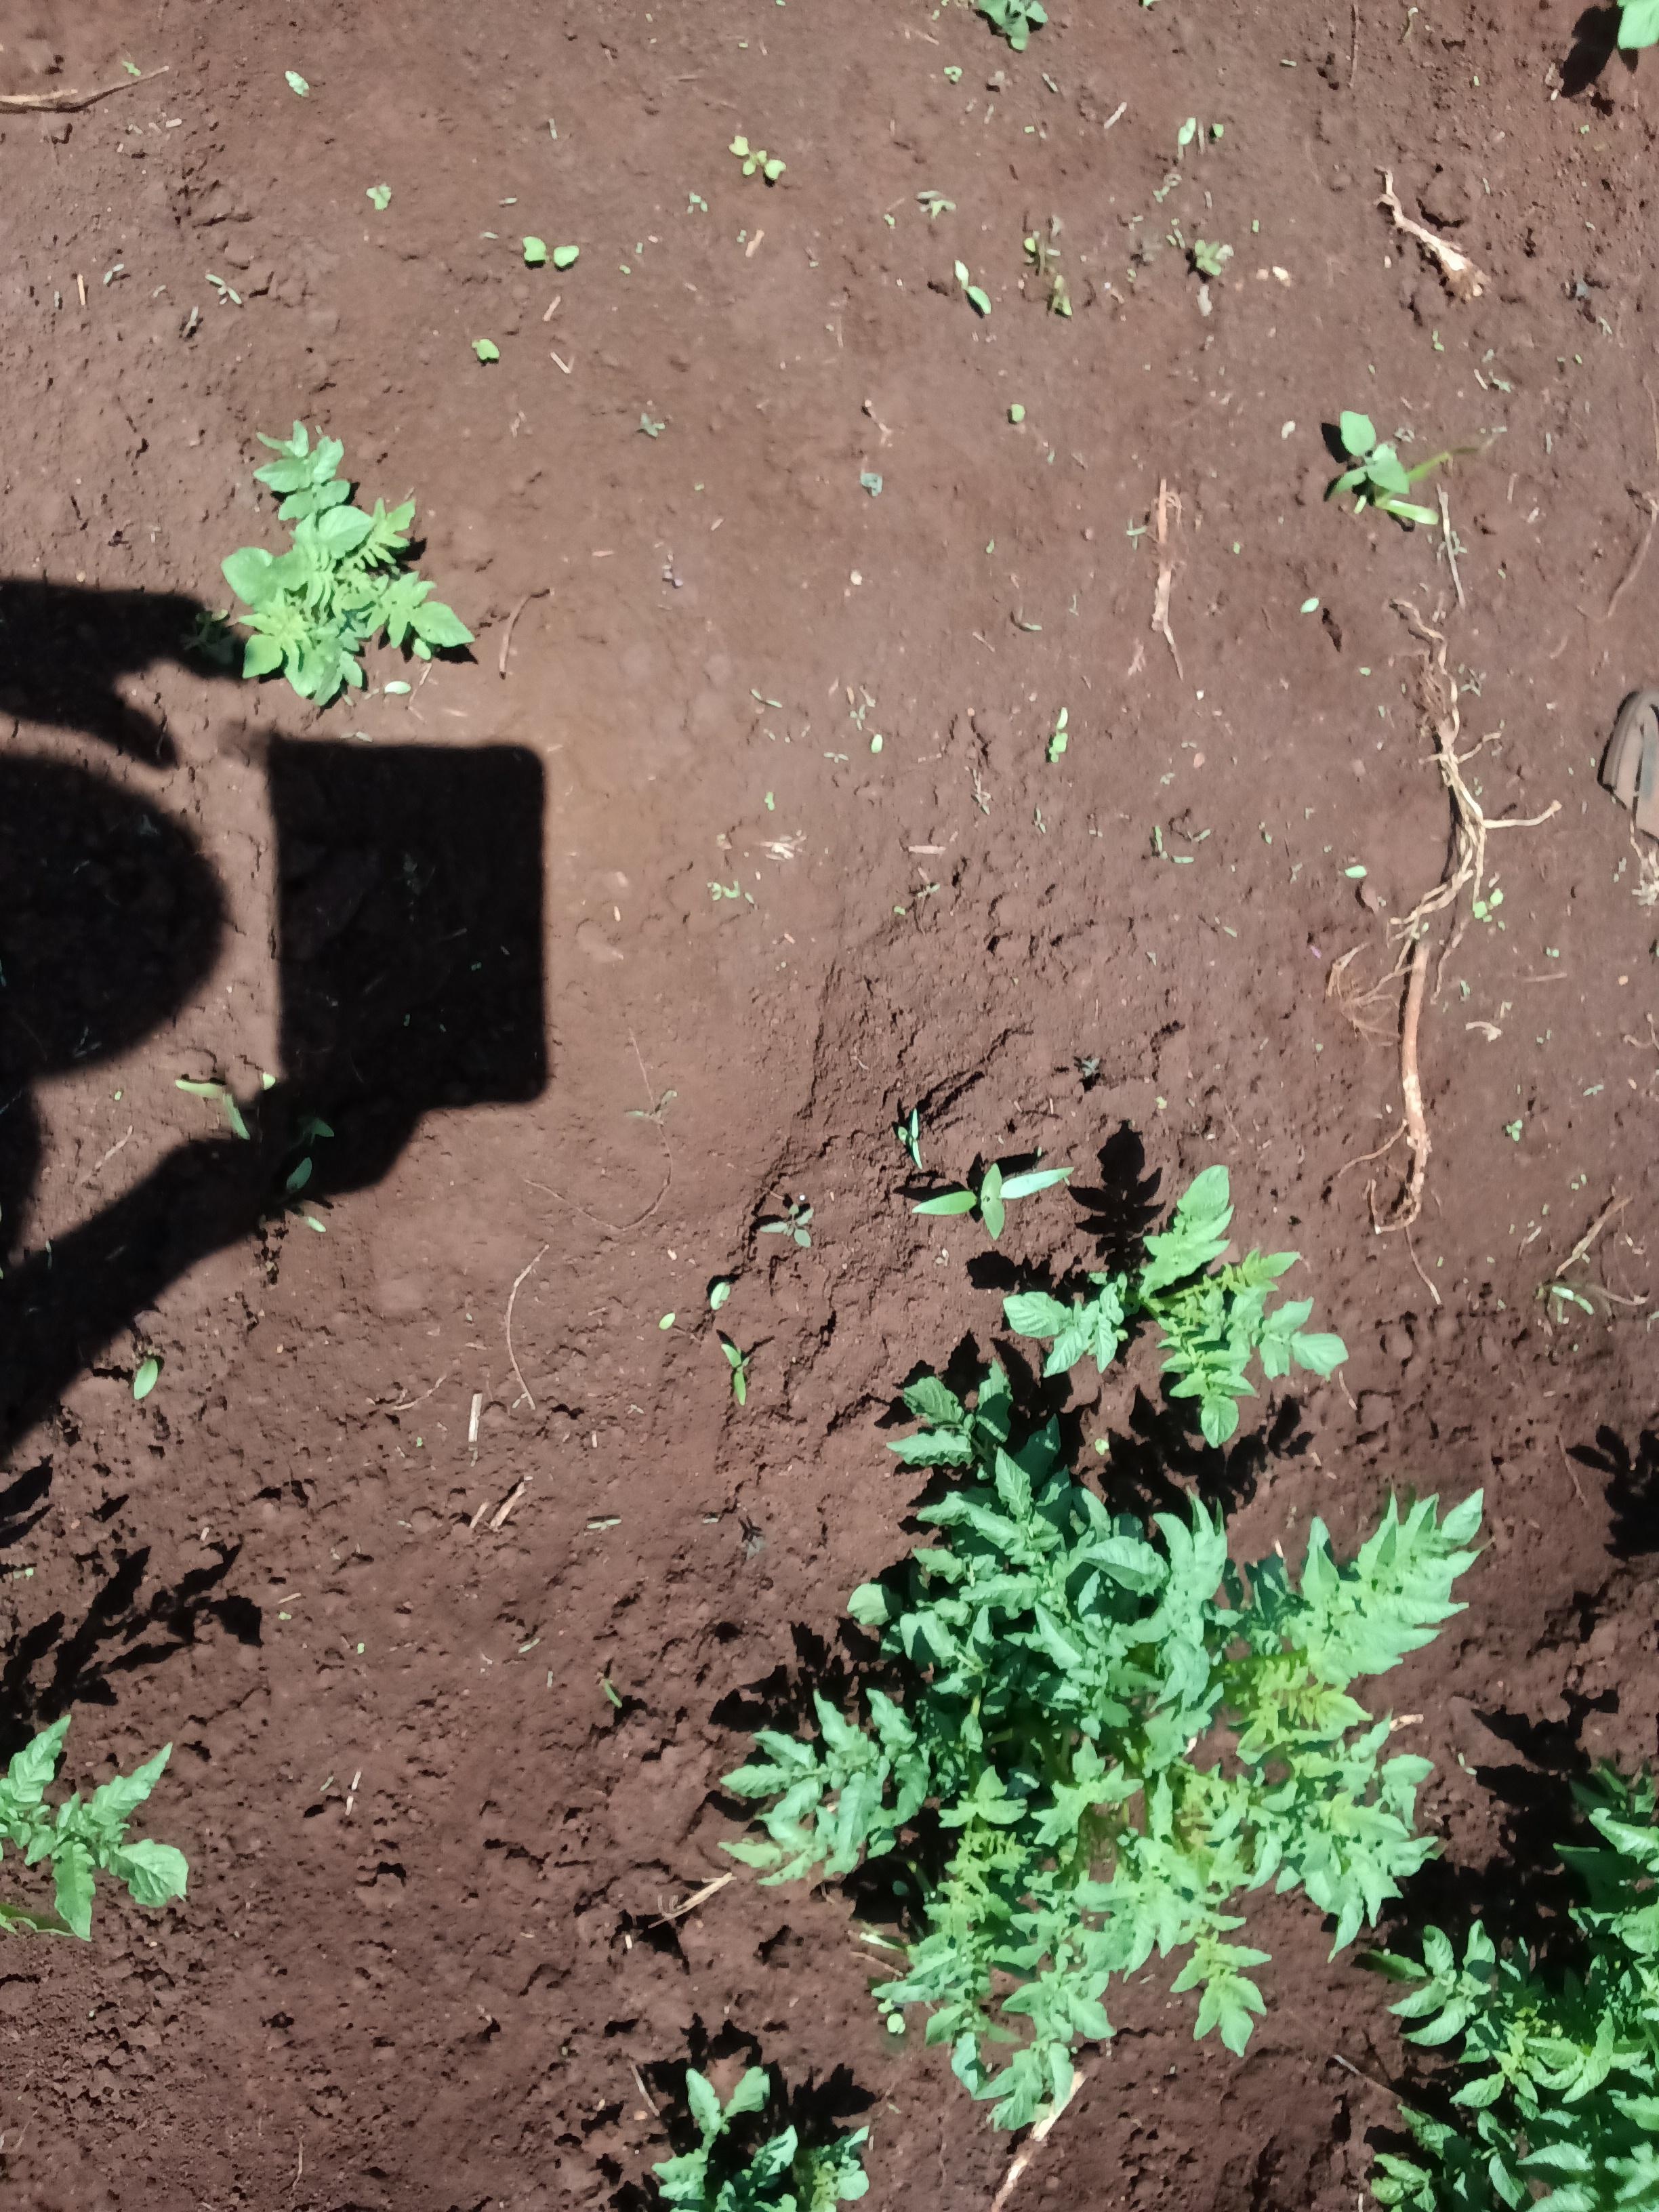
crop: potato
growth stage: vegetative
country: Kenya
